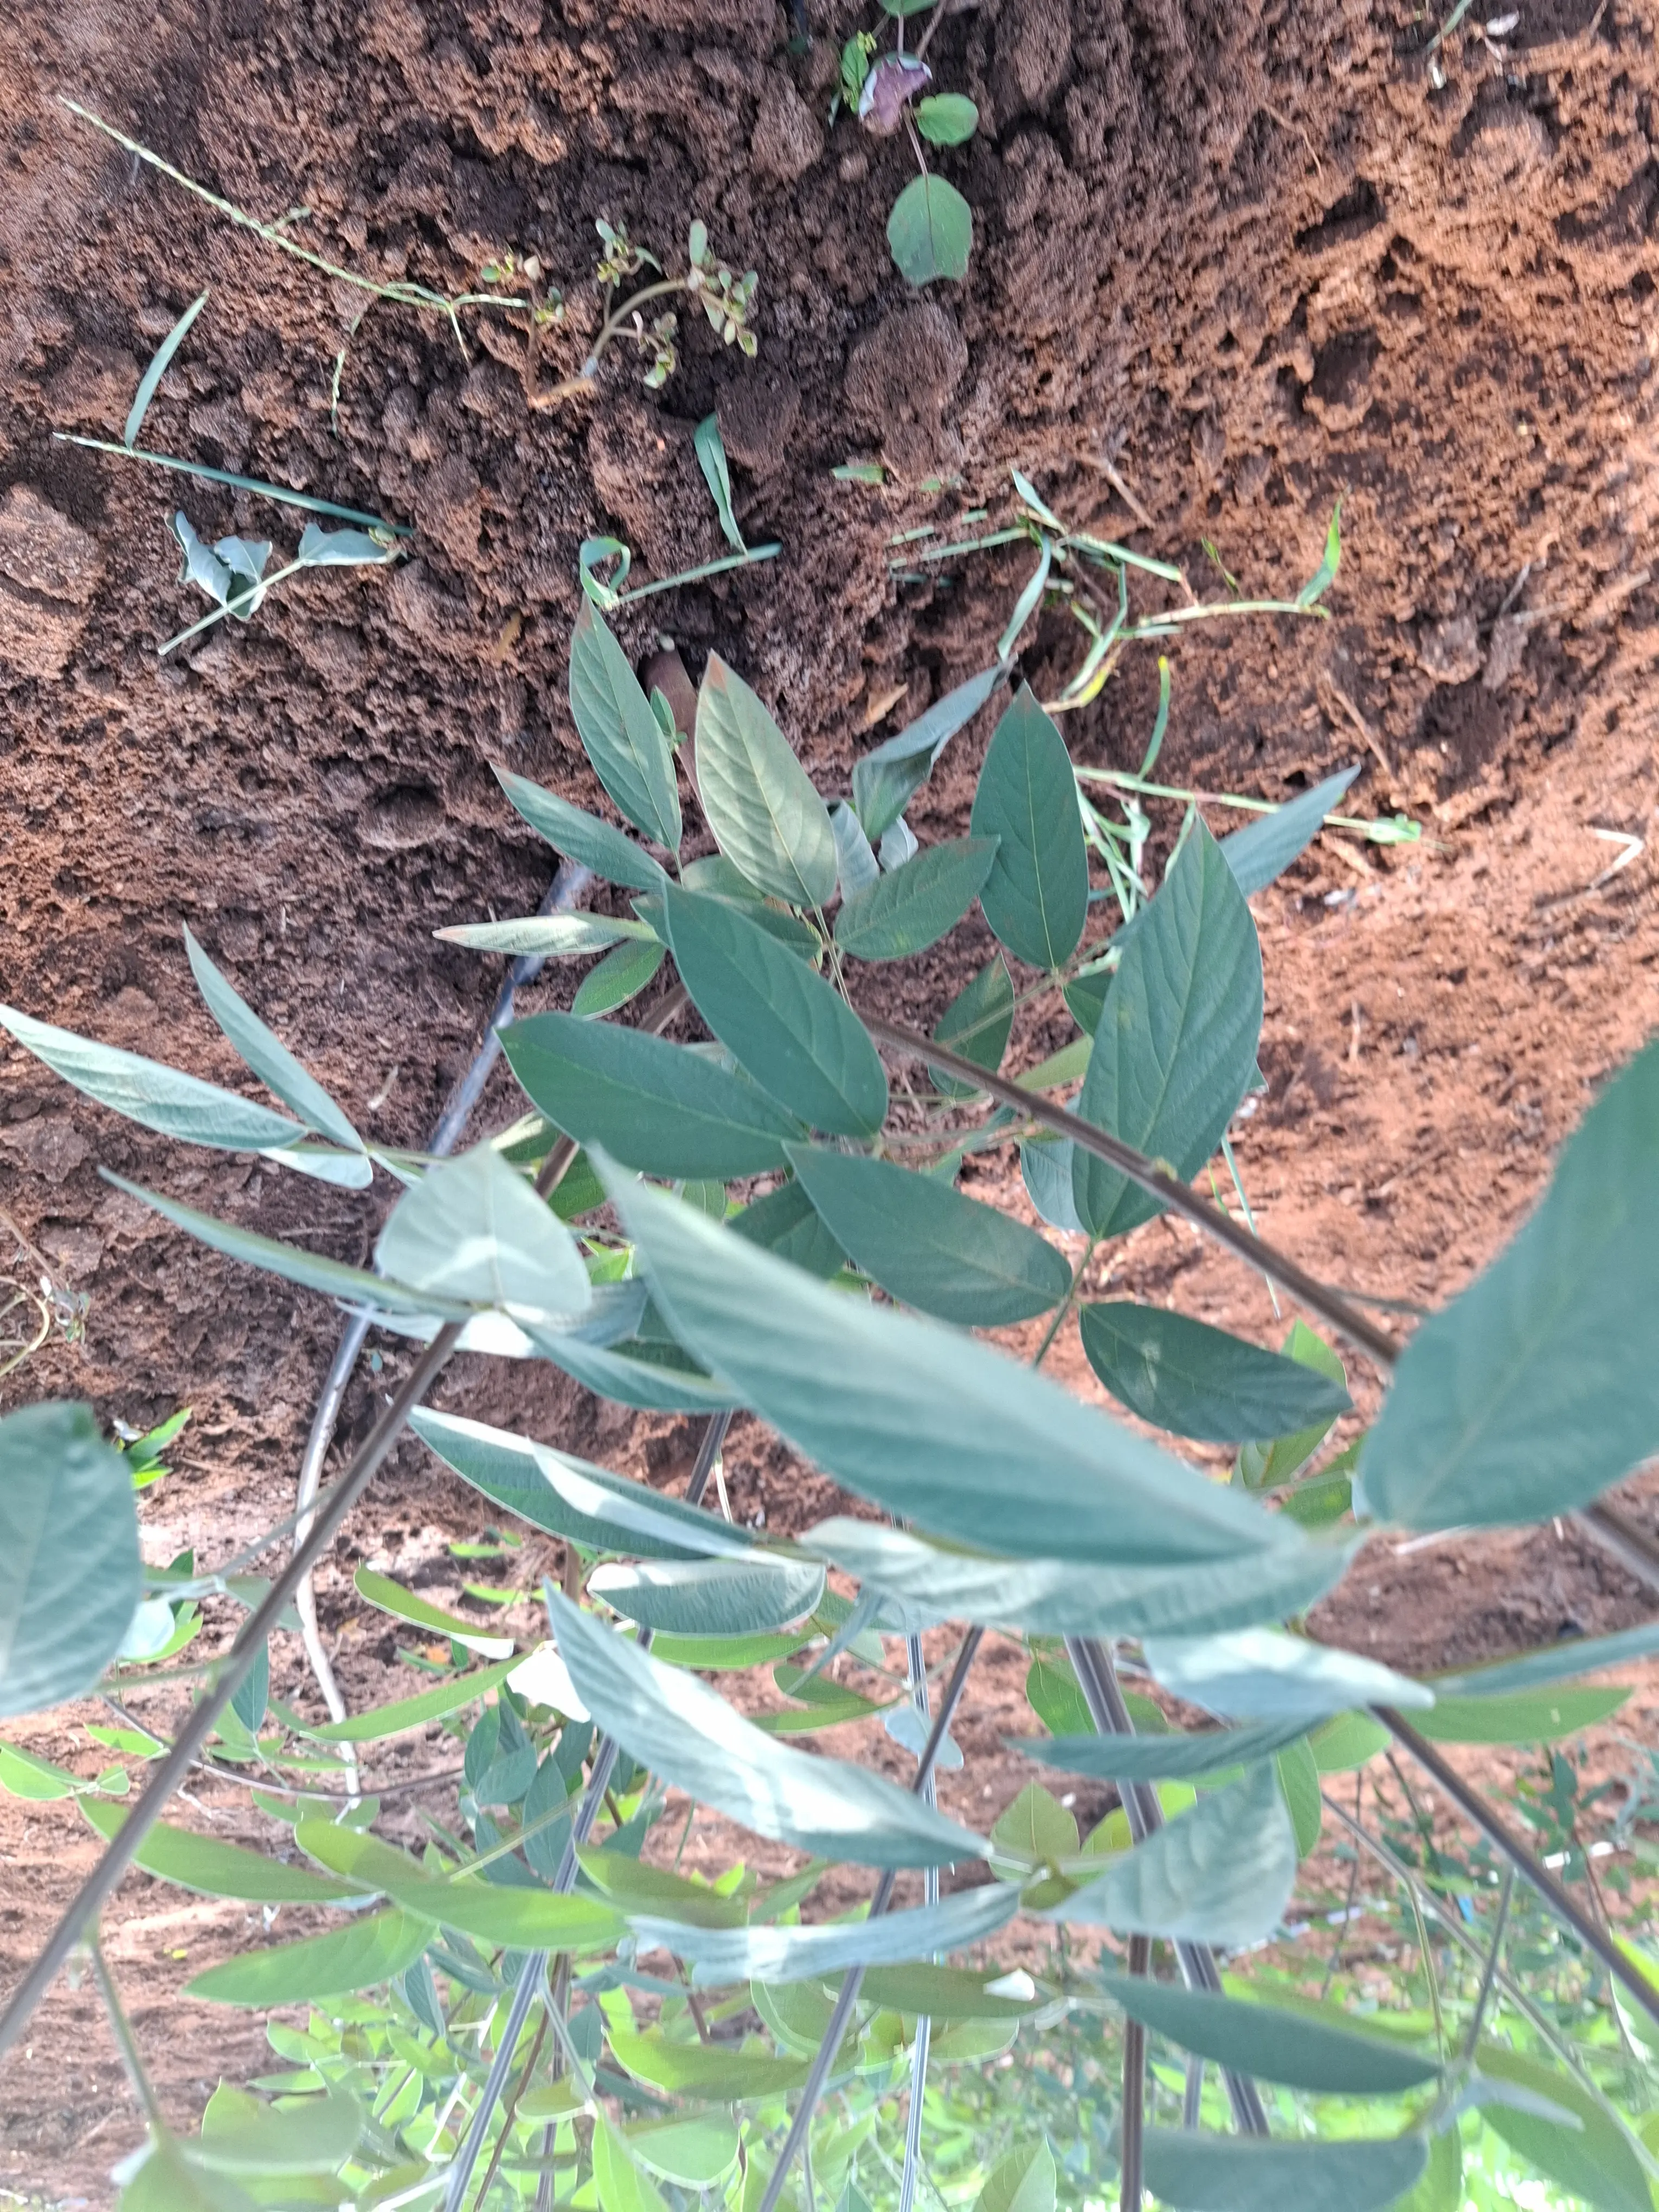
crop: pigeonpea
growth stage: flowering
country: Kenya
